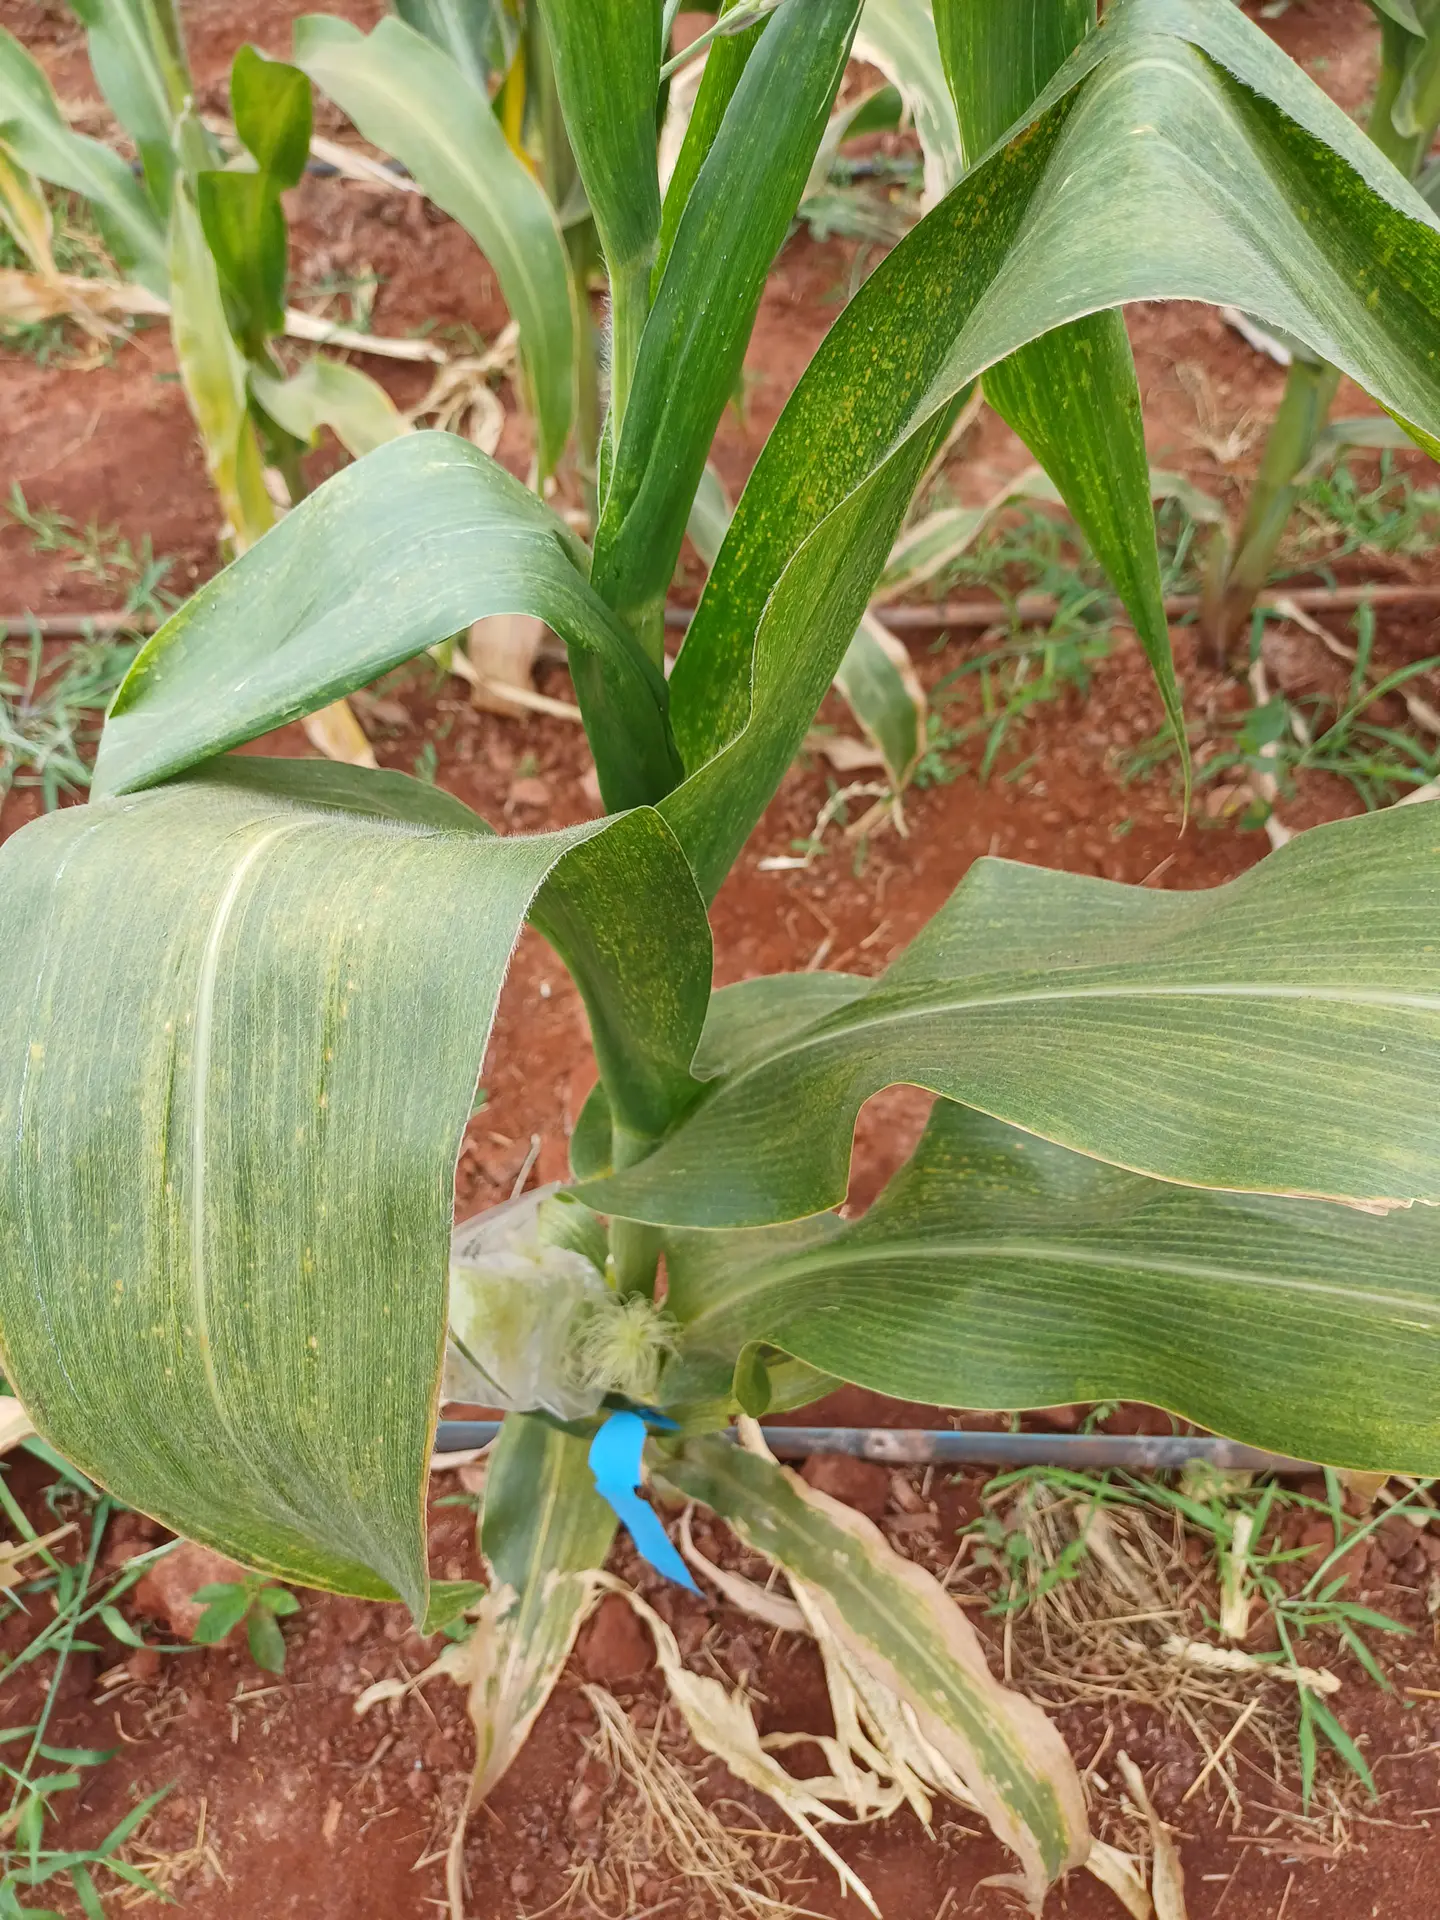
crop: maize
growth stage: flowering
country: Kenya
